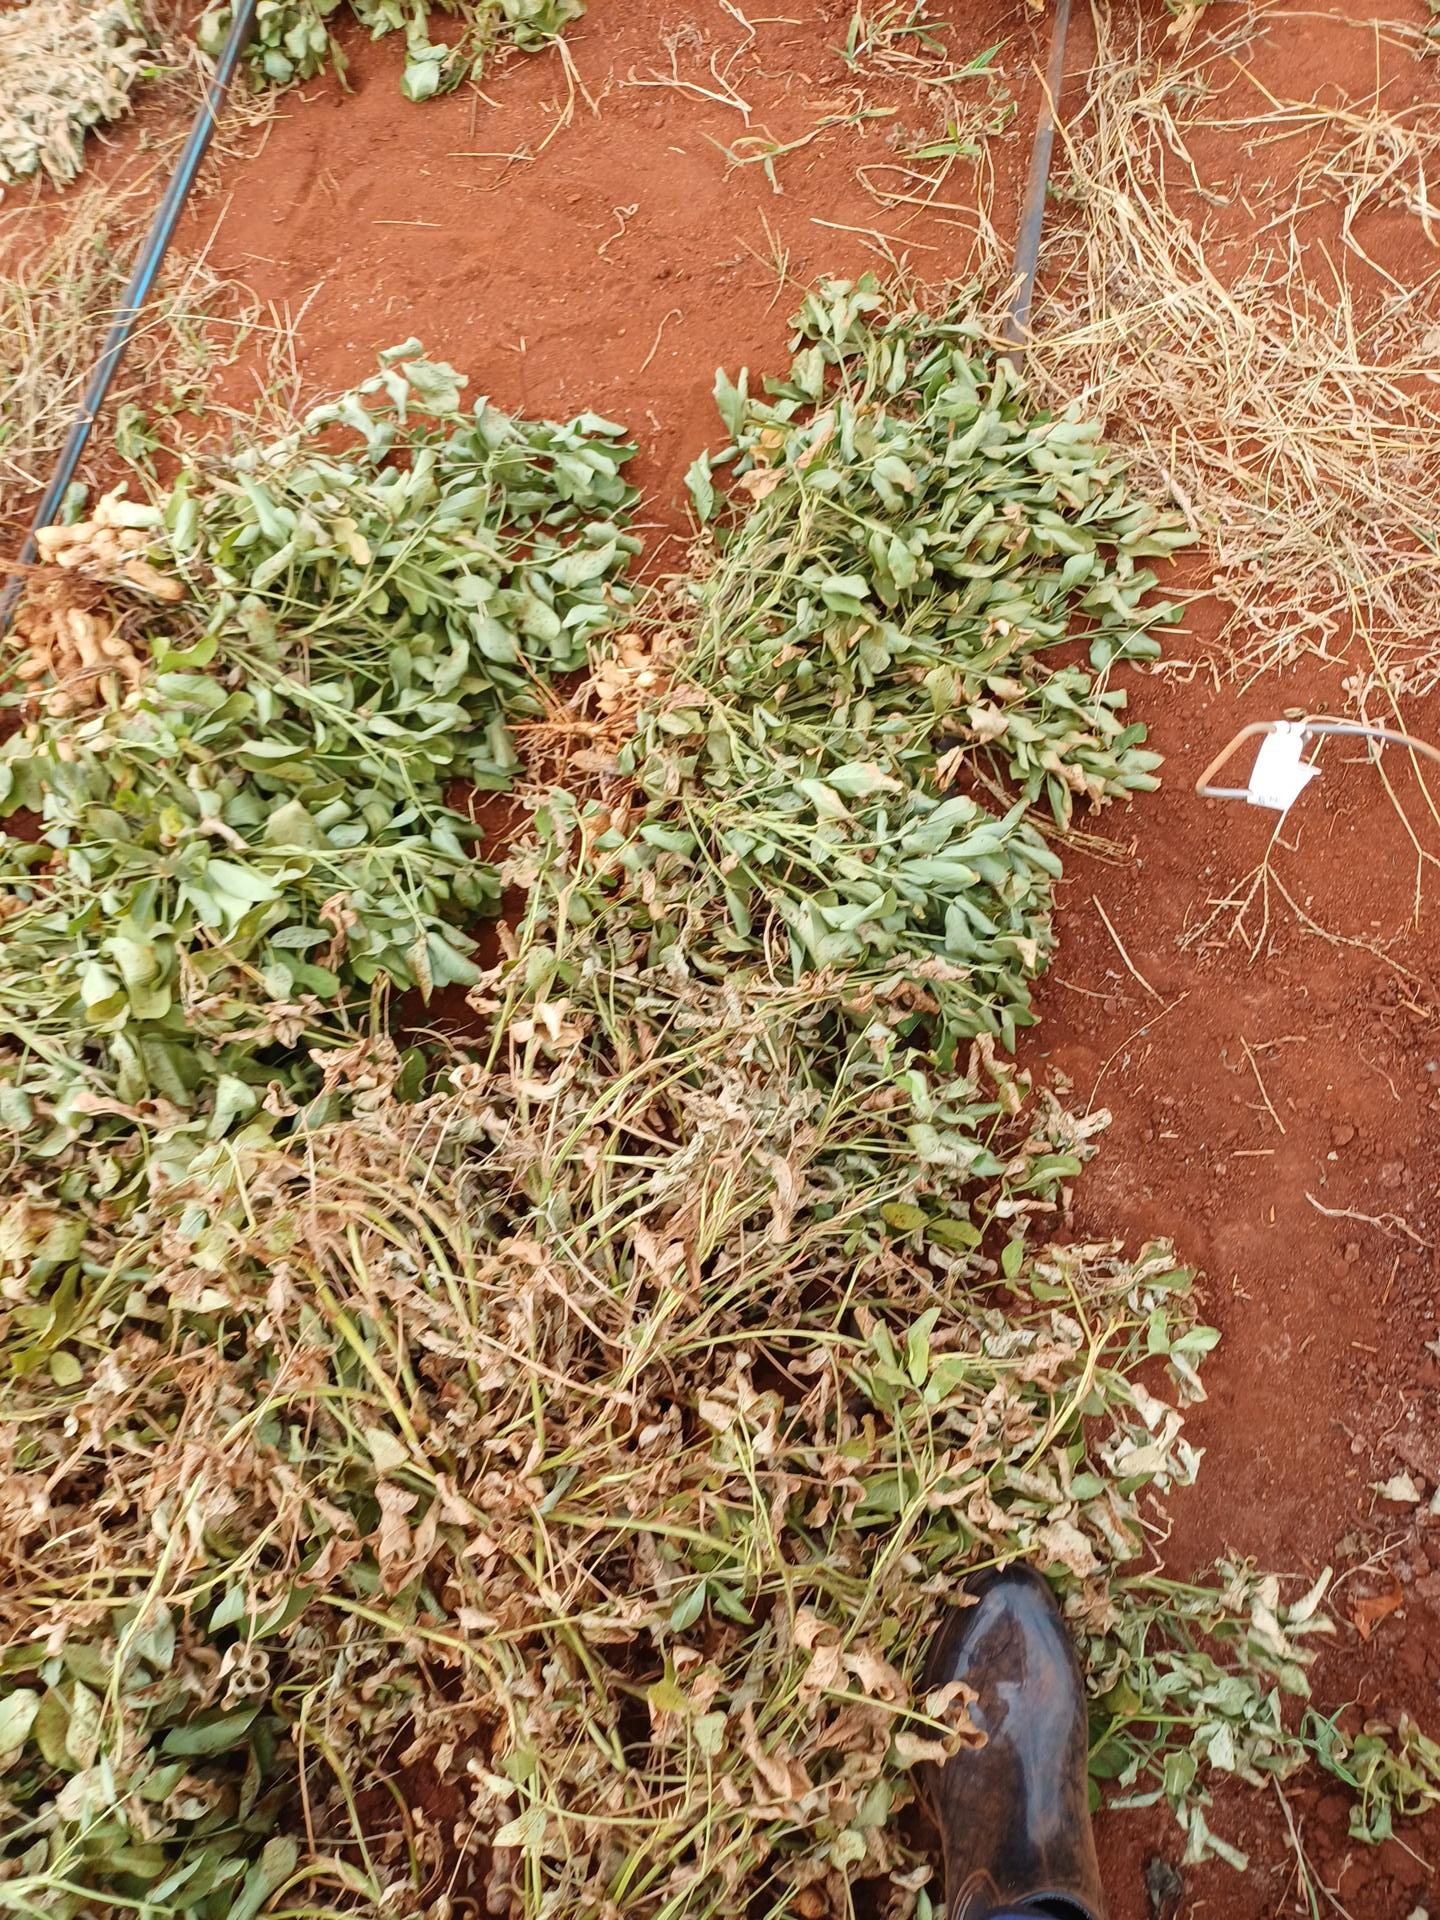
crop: groundnut
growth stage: harvest
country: Kenya
